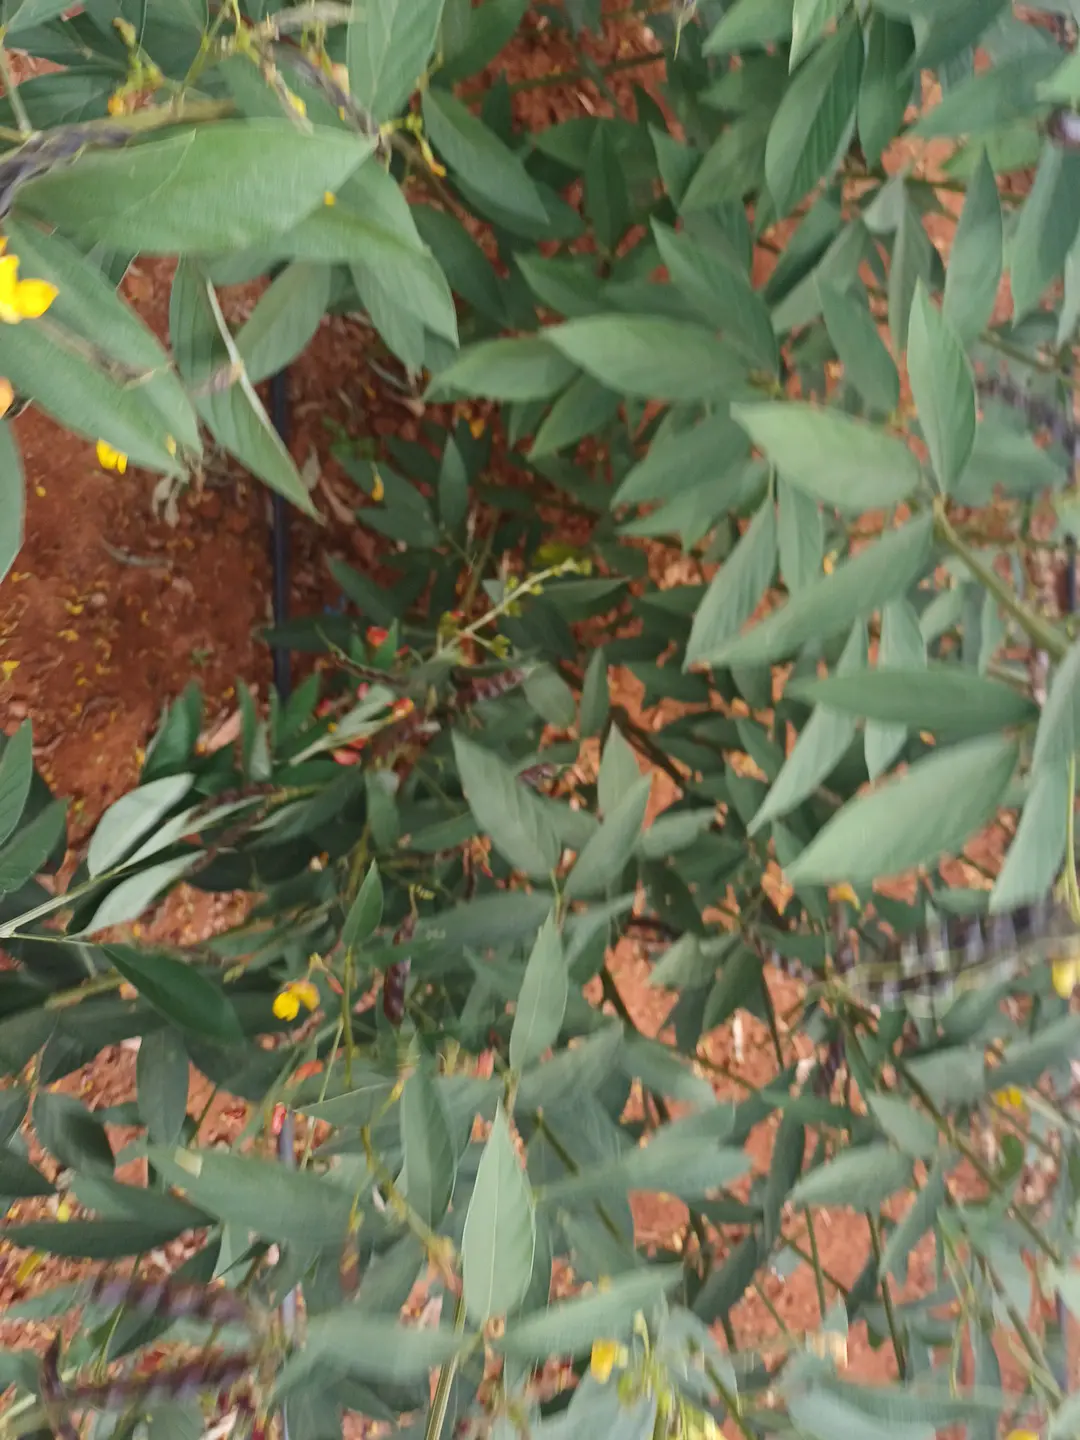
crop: pigeonpea
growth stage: development pod
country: Kenya
